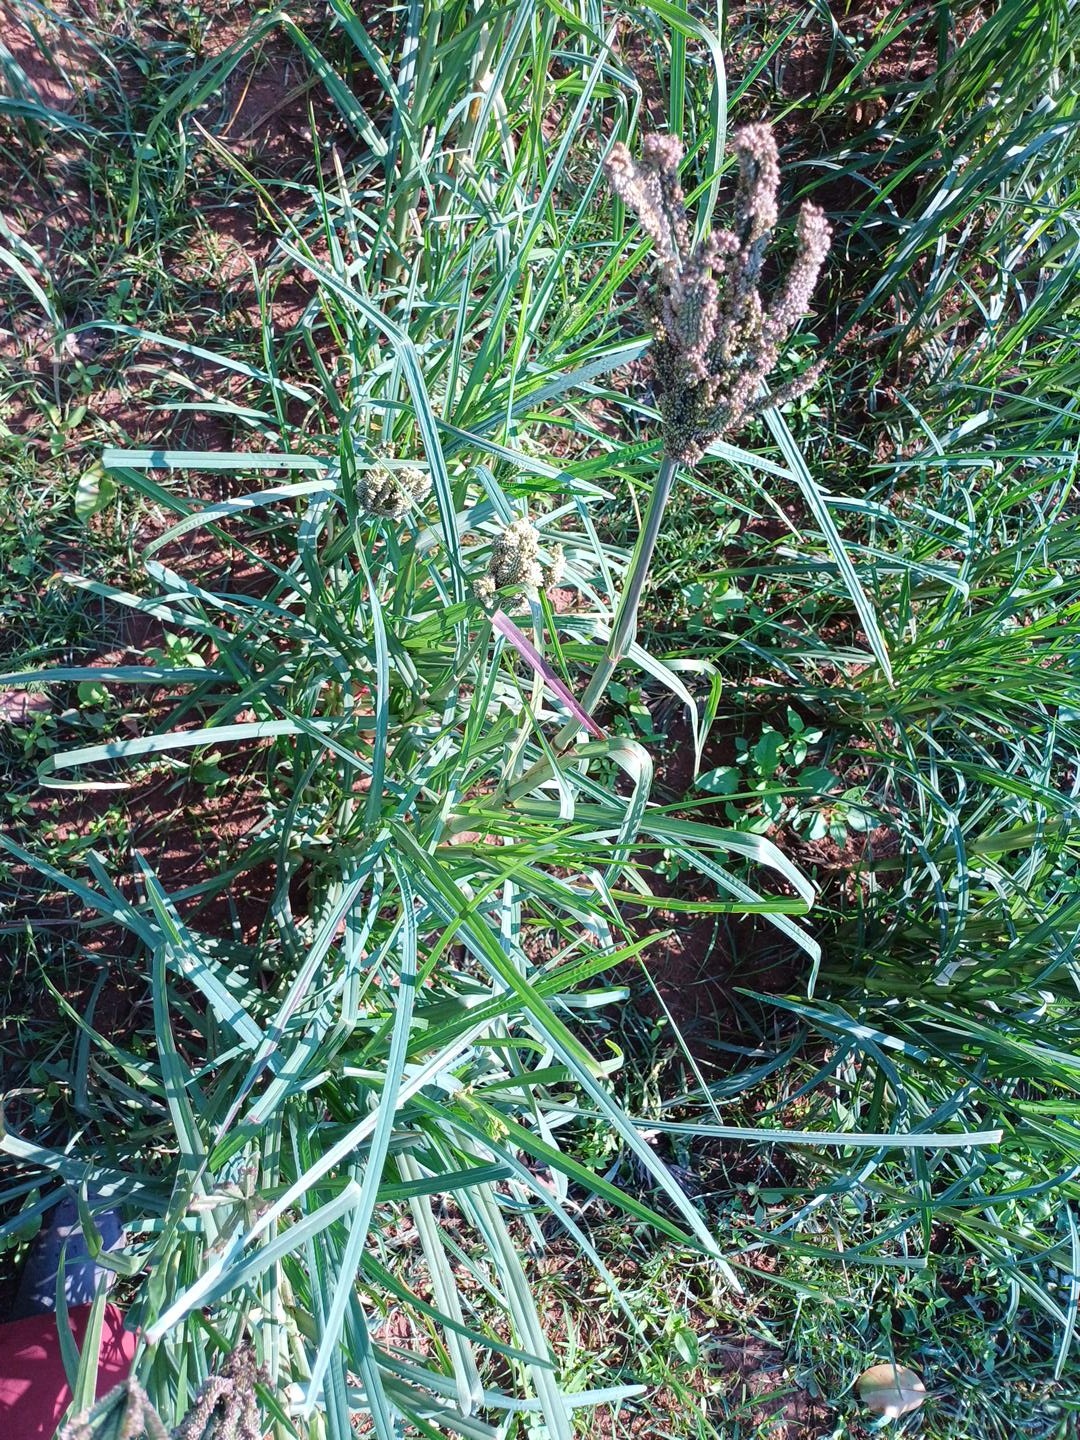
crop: finger millet
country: Kenya
